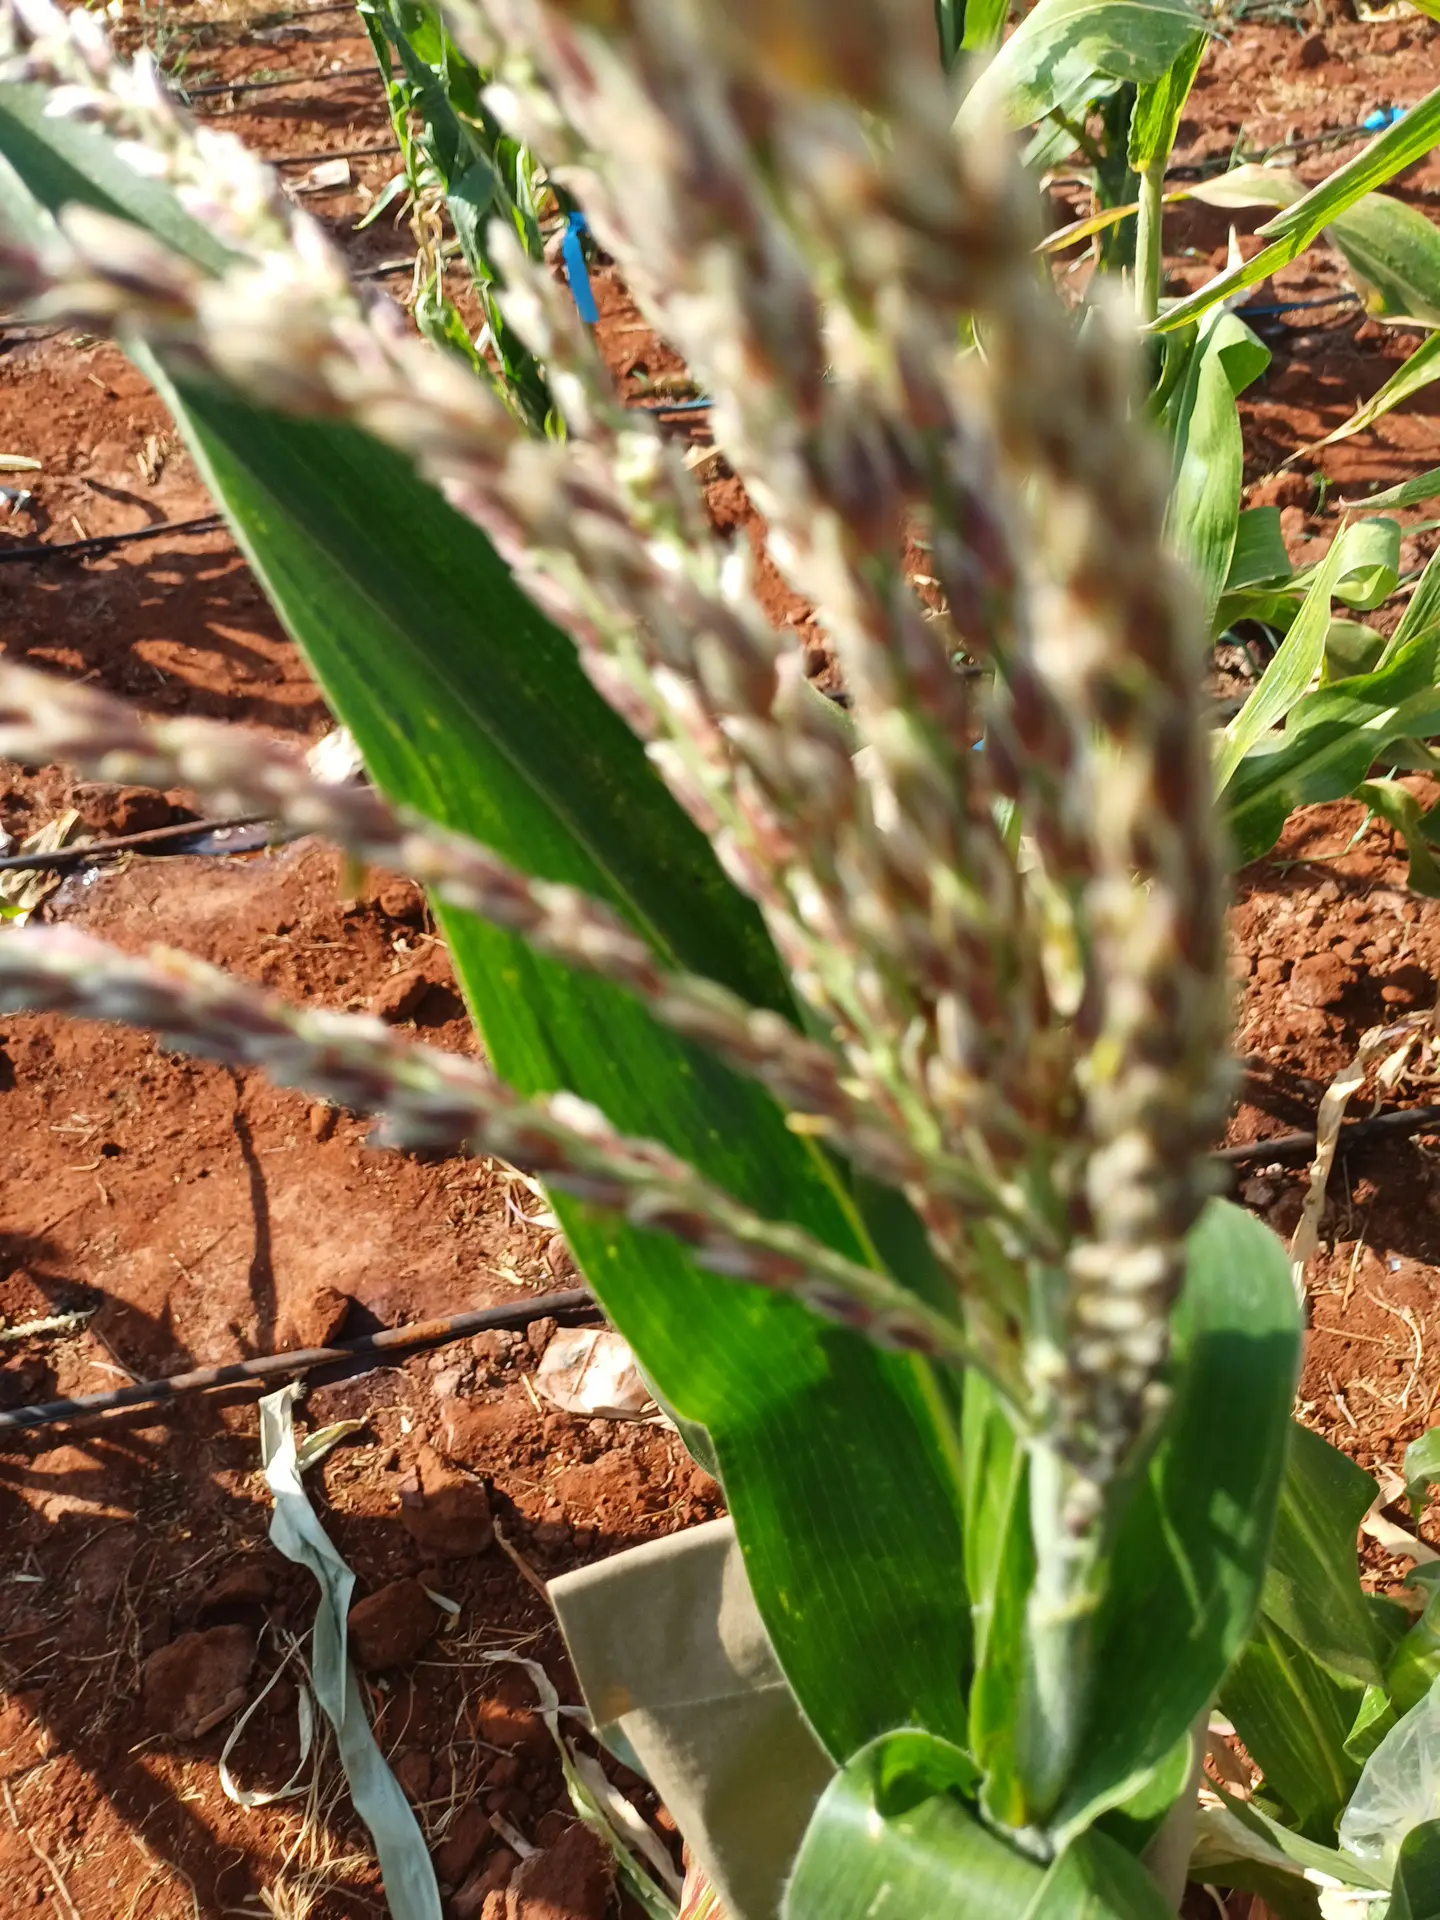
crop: maize
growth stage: flowering
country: Kenya
